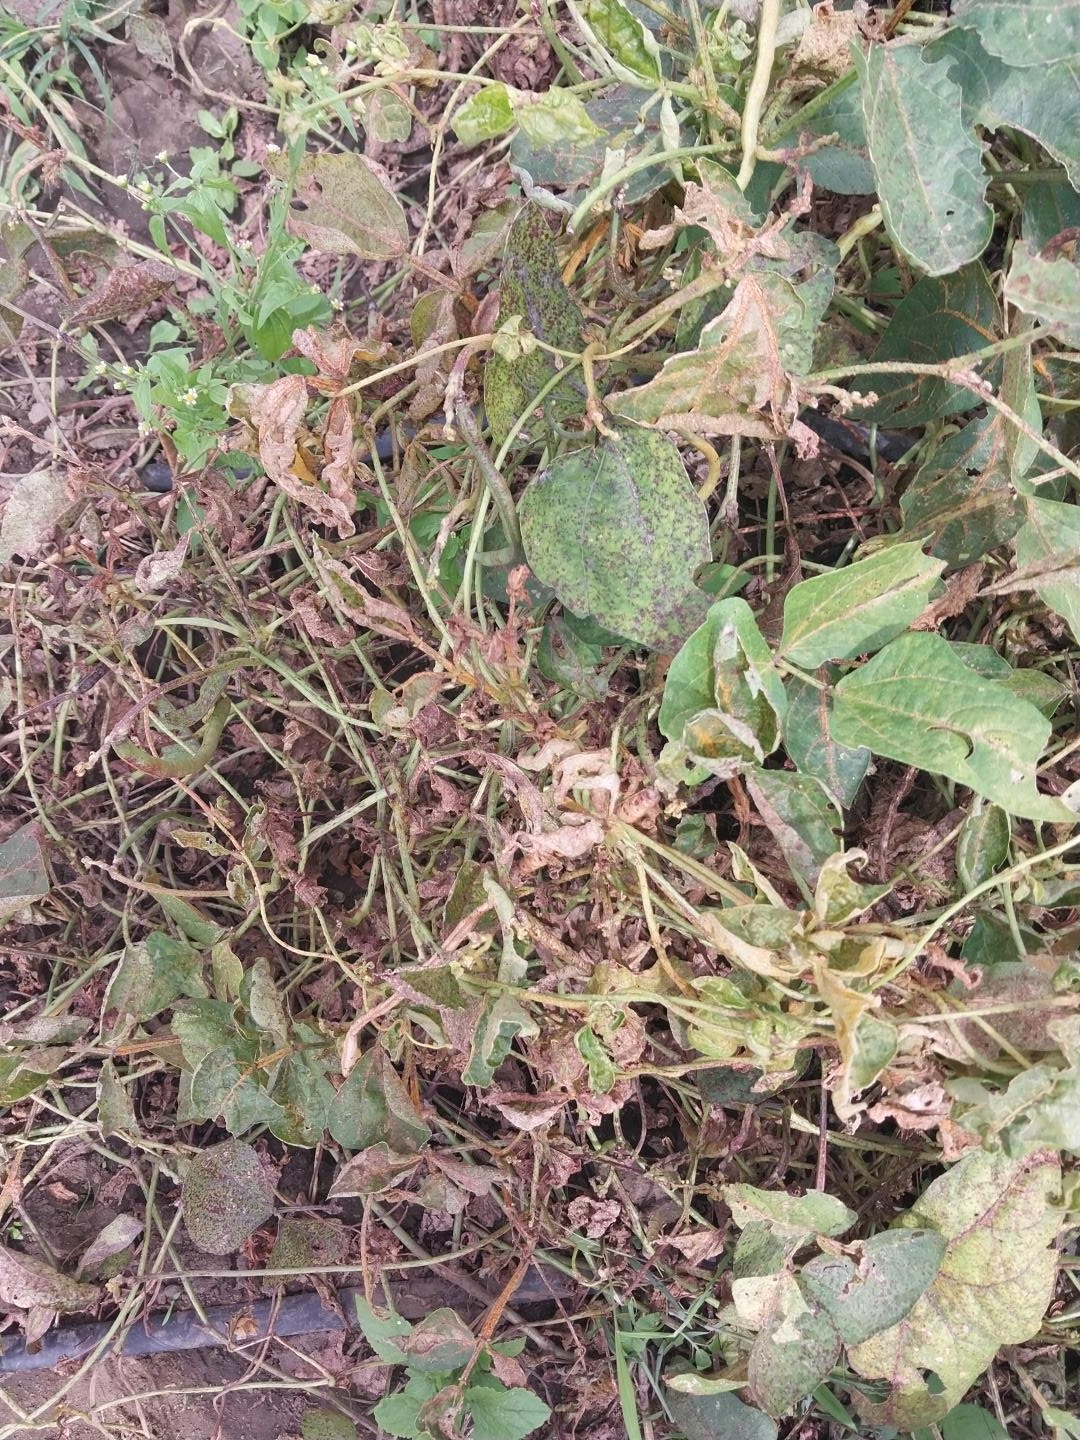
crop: cowpea
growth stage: development pod
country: Tanzania
